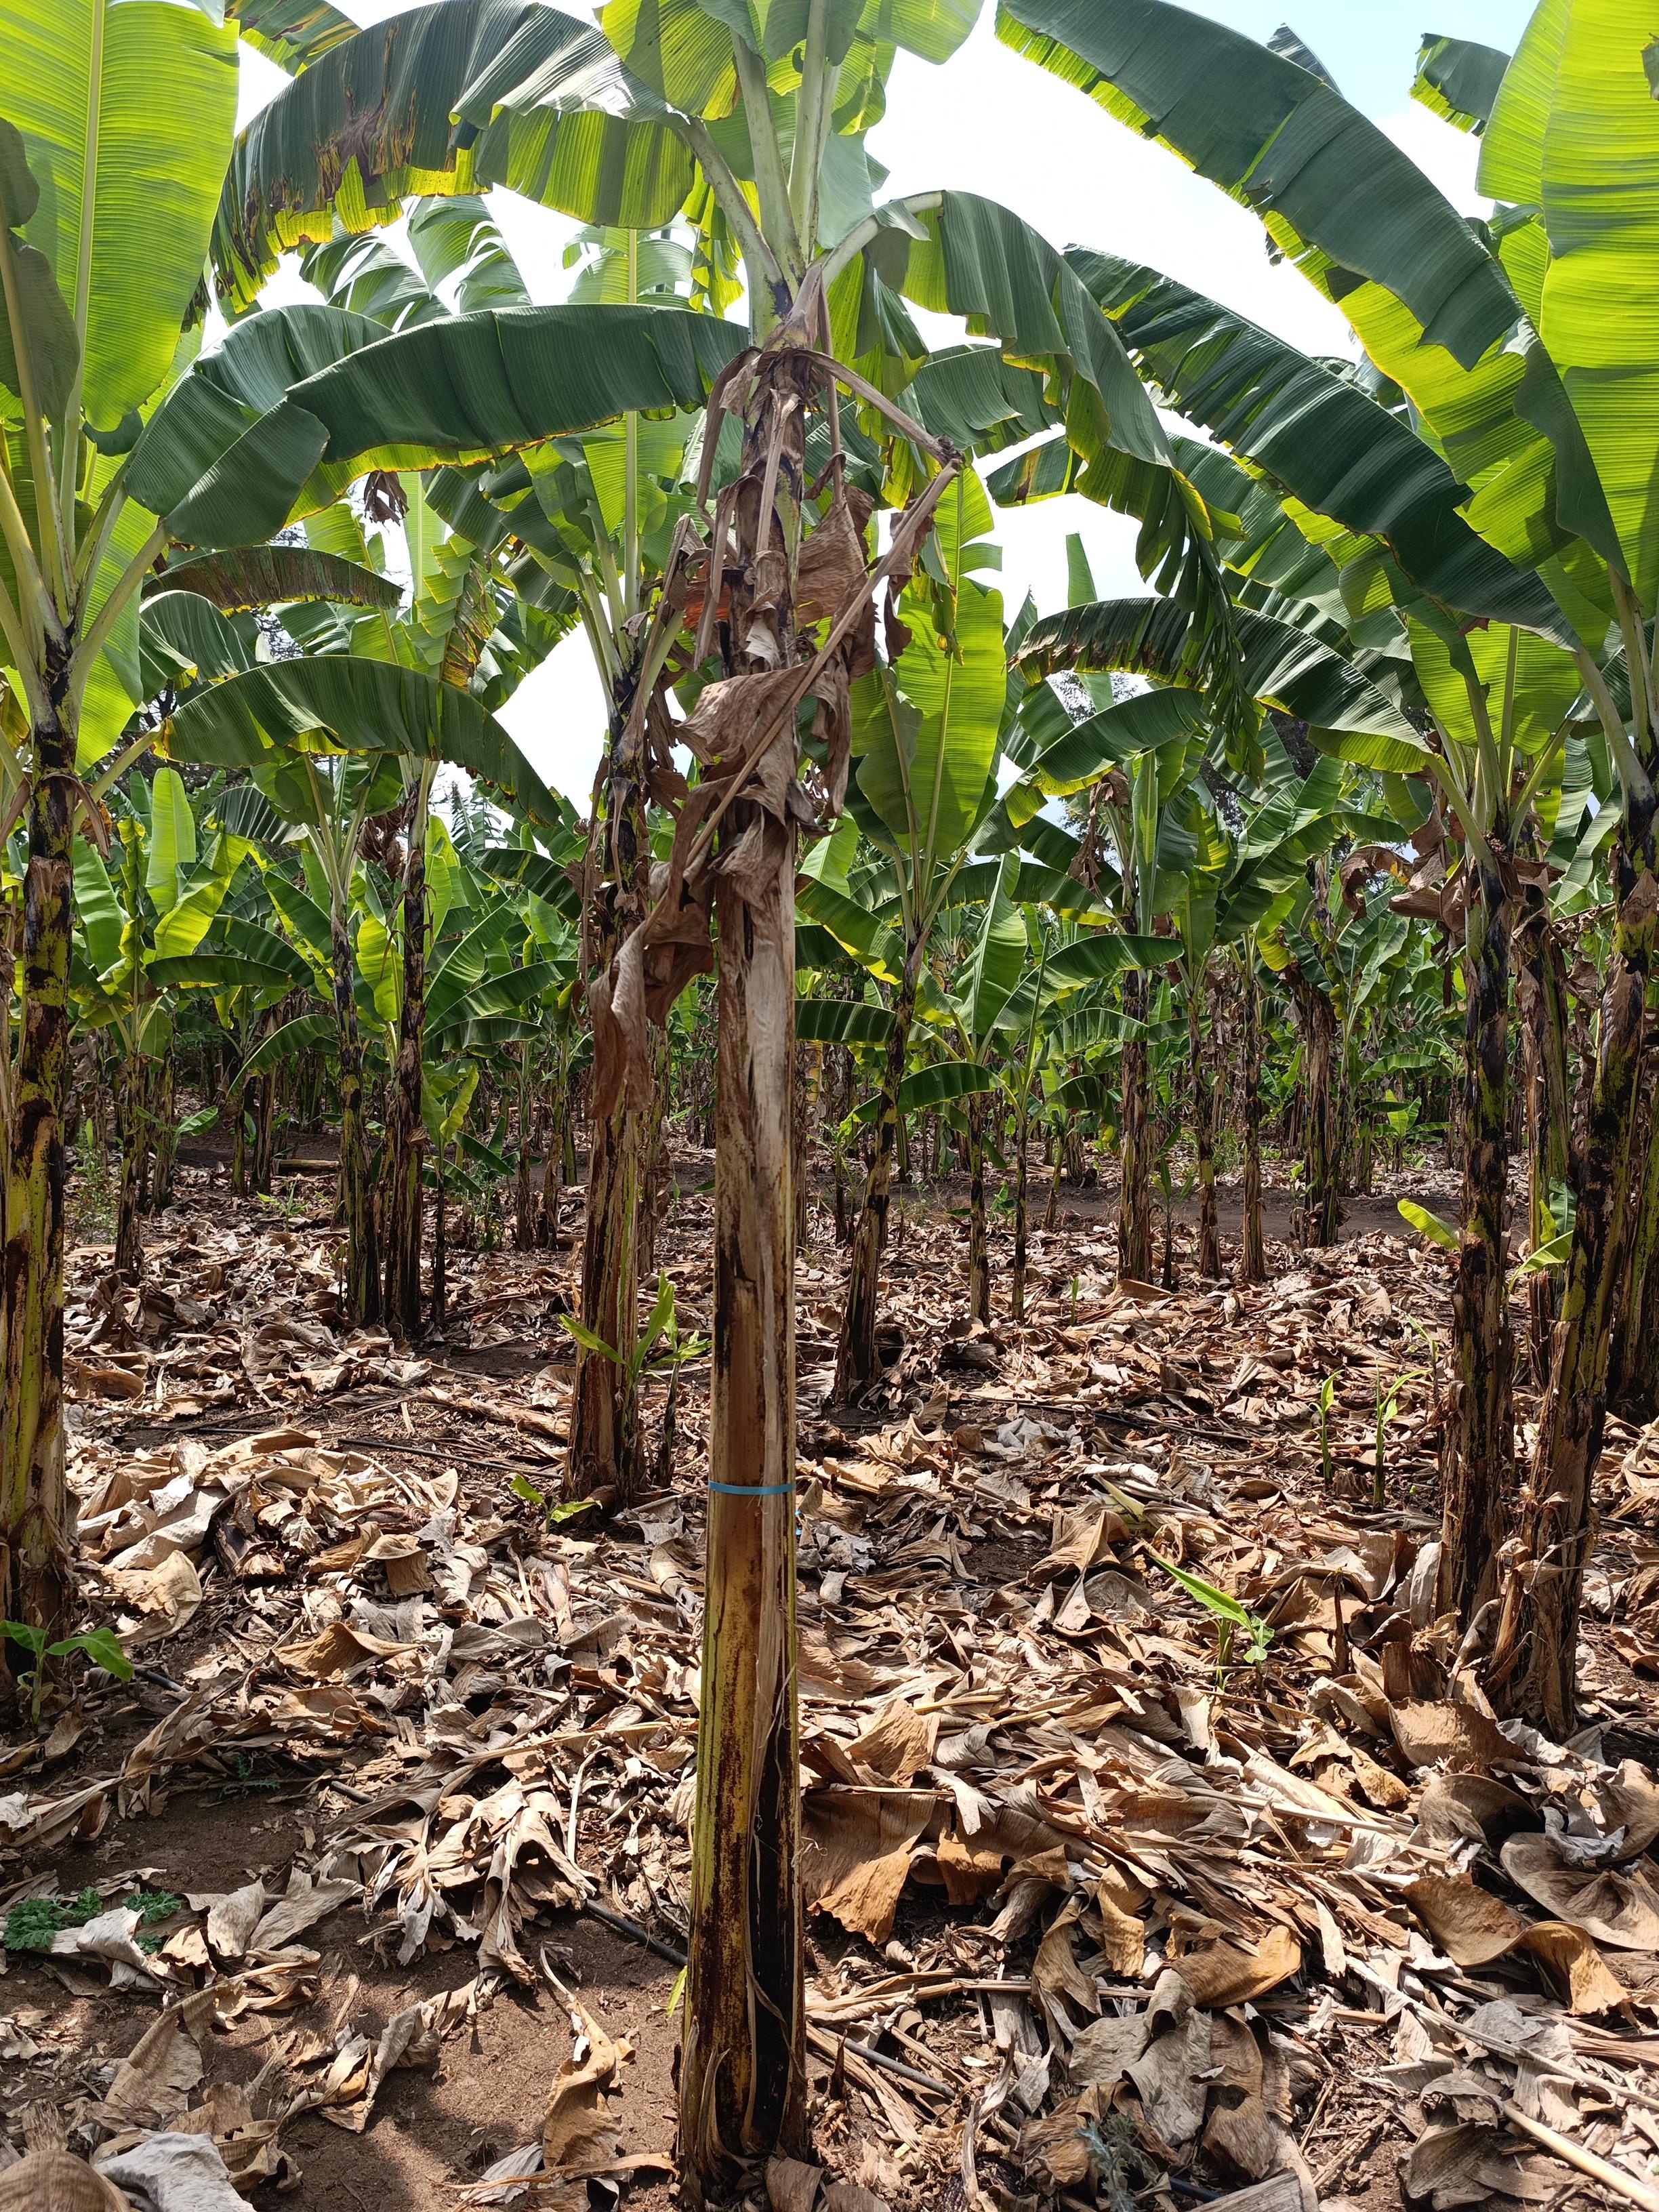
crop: banana
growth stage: vegetative
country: Tanzania
